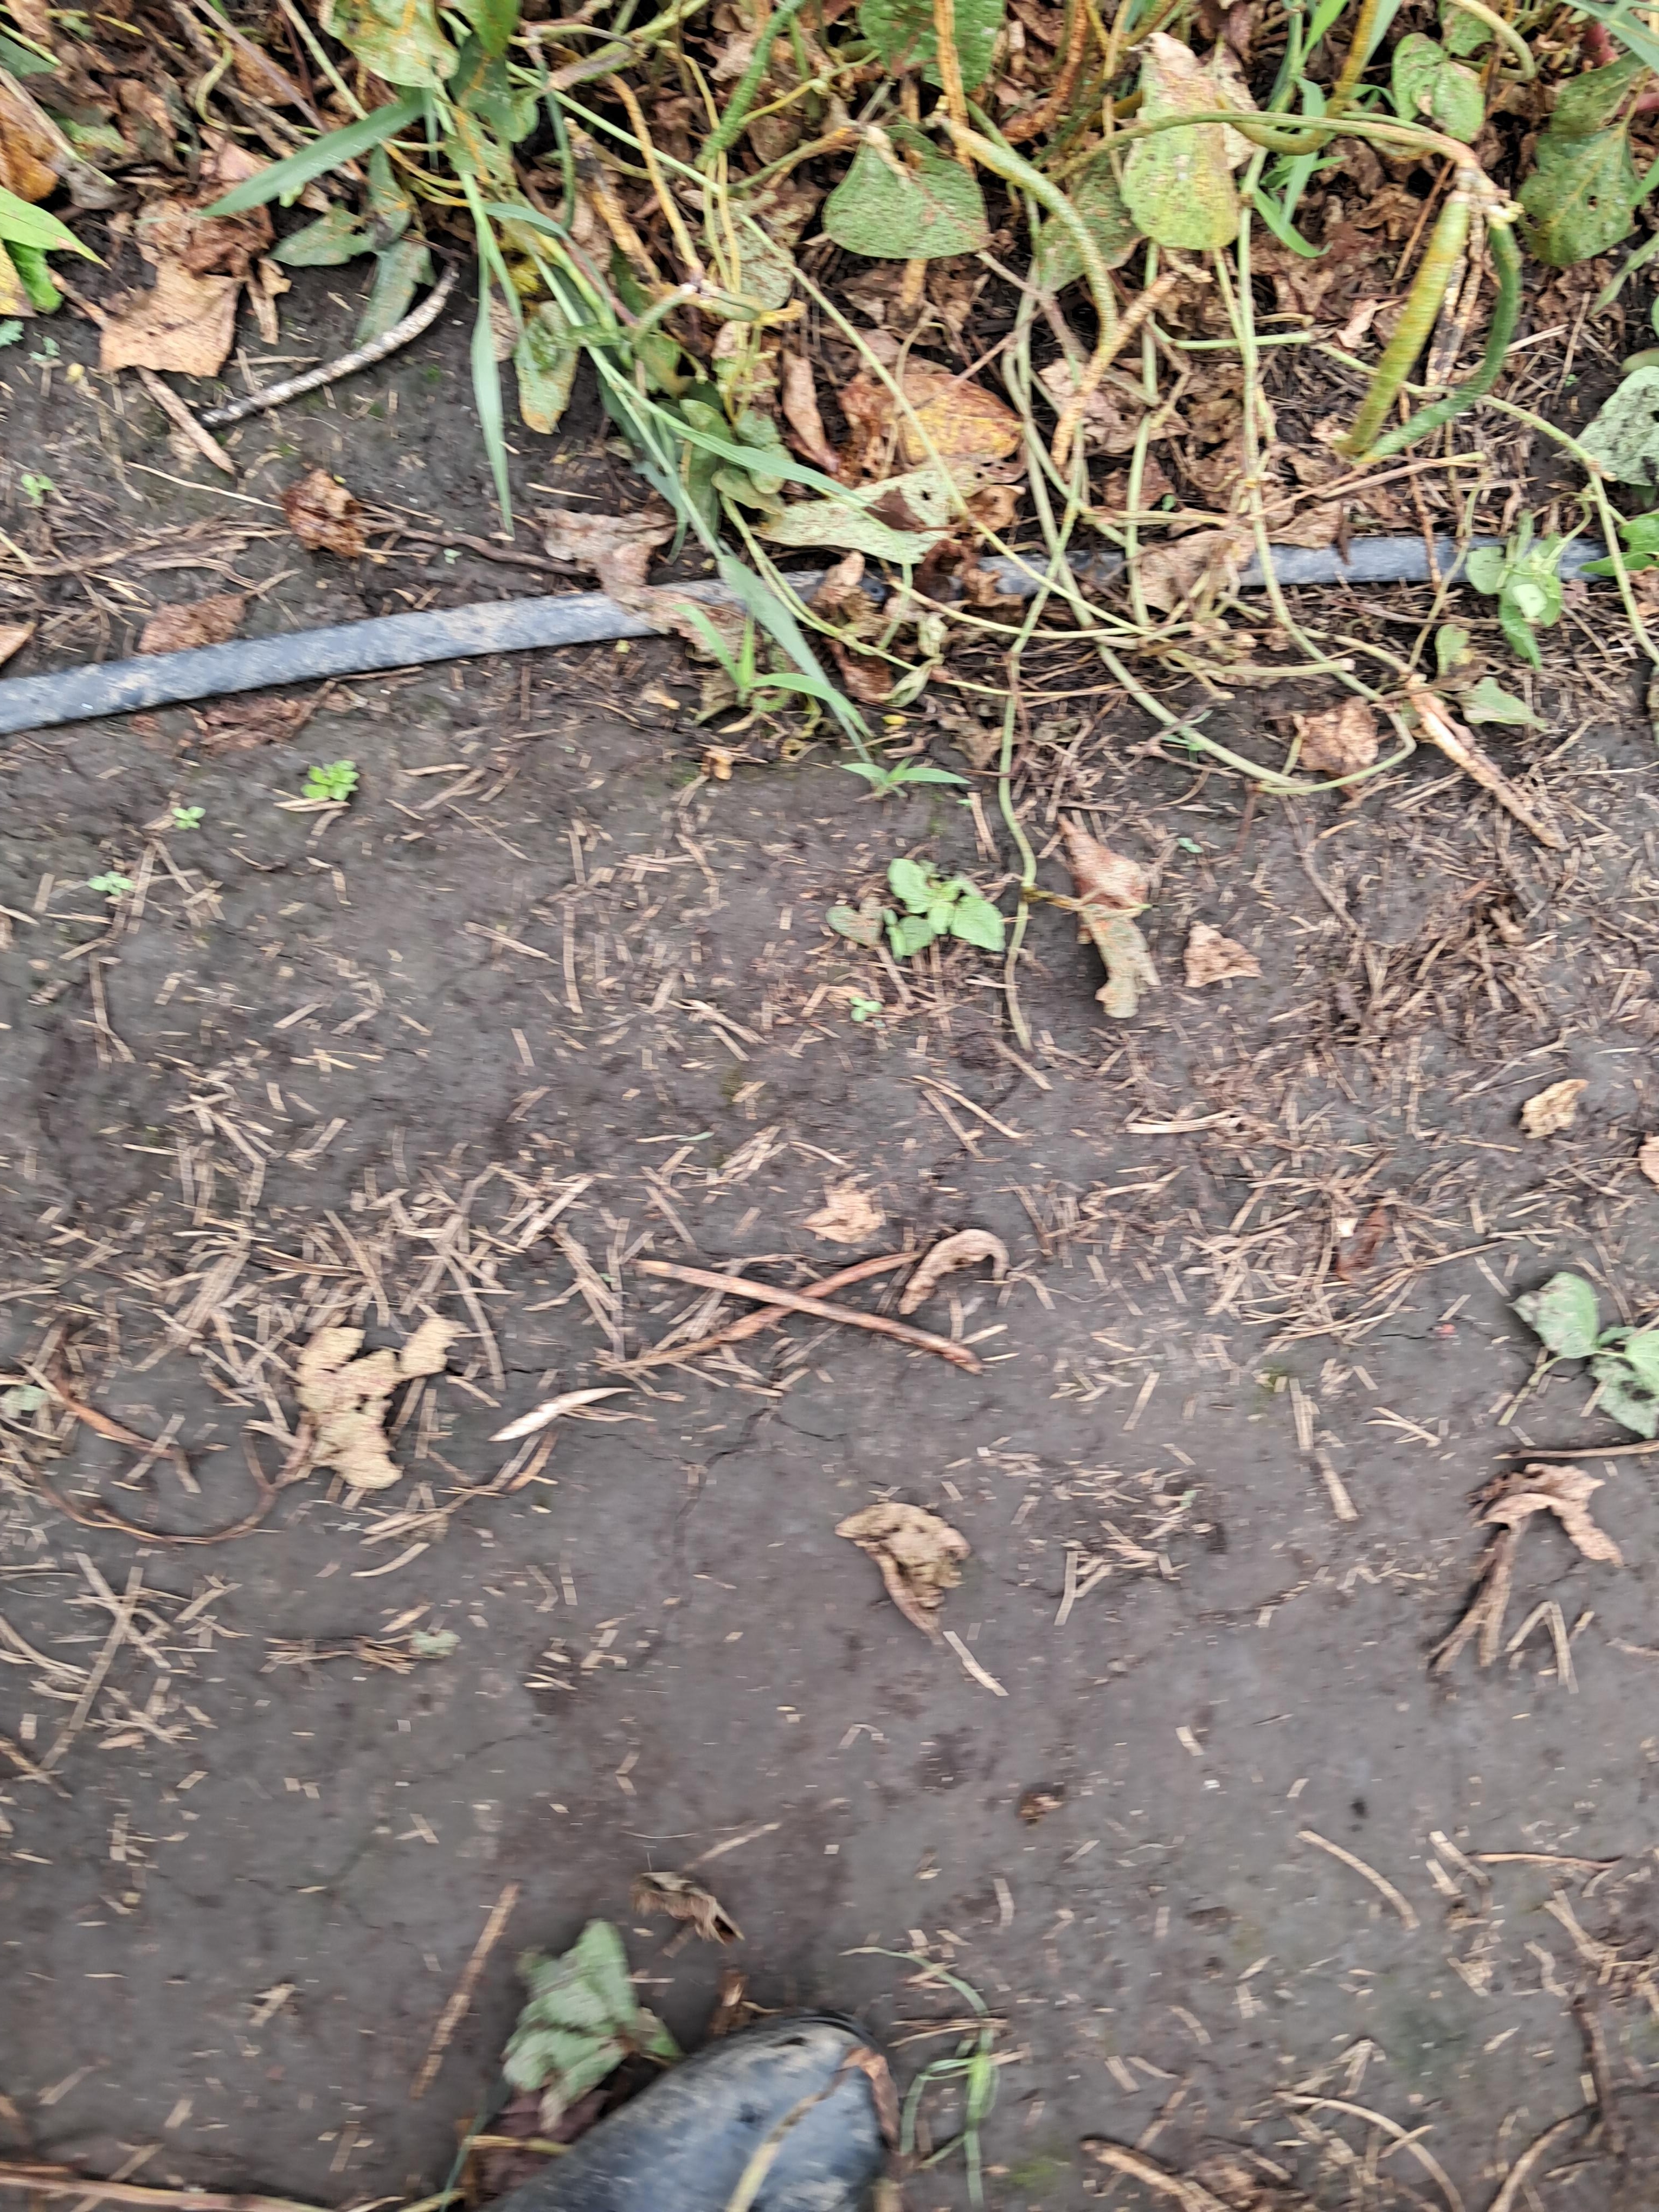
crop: cowpea
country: Tanzania
